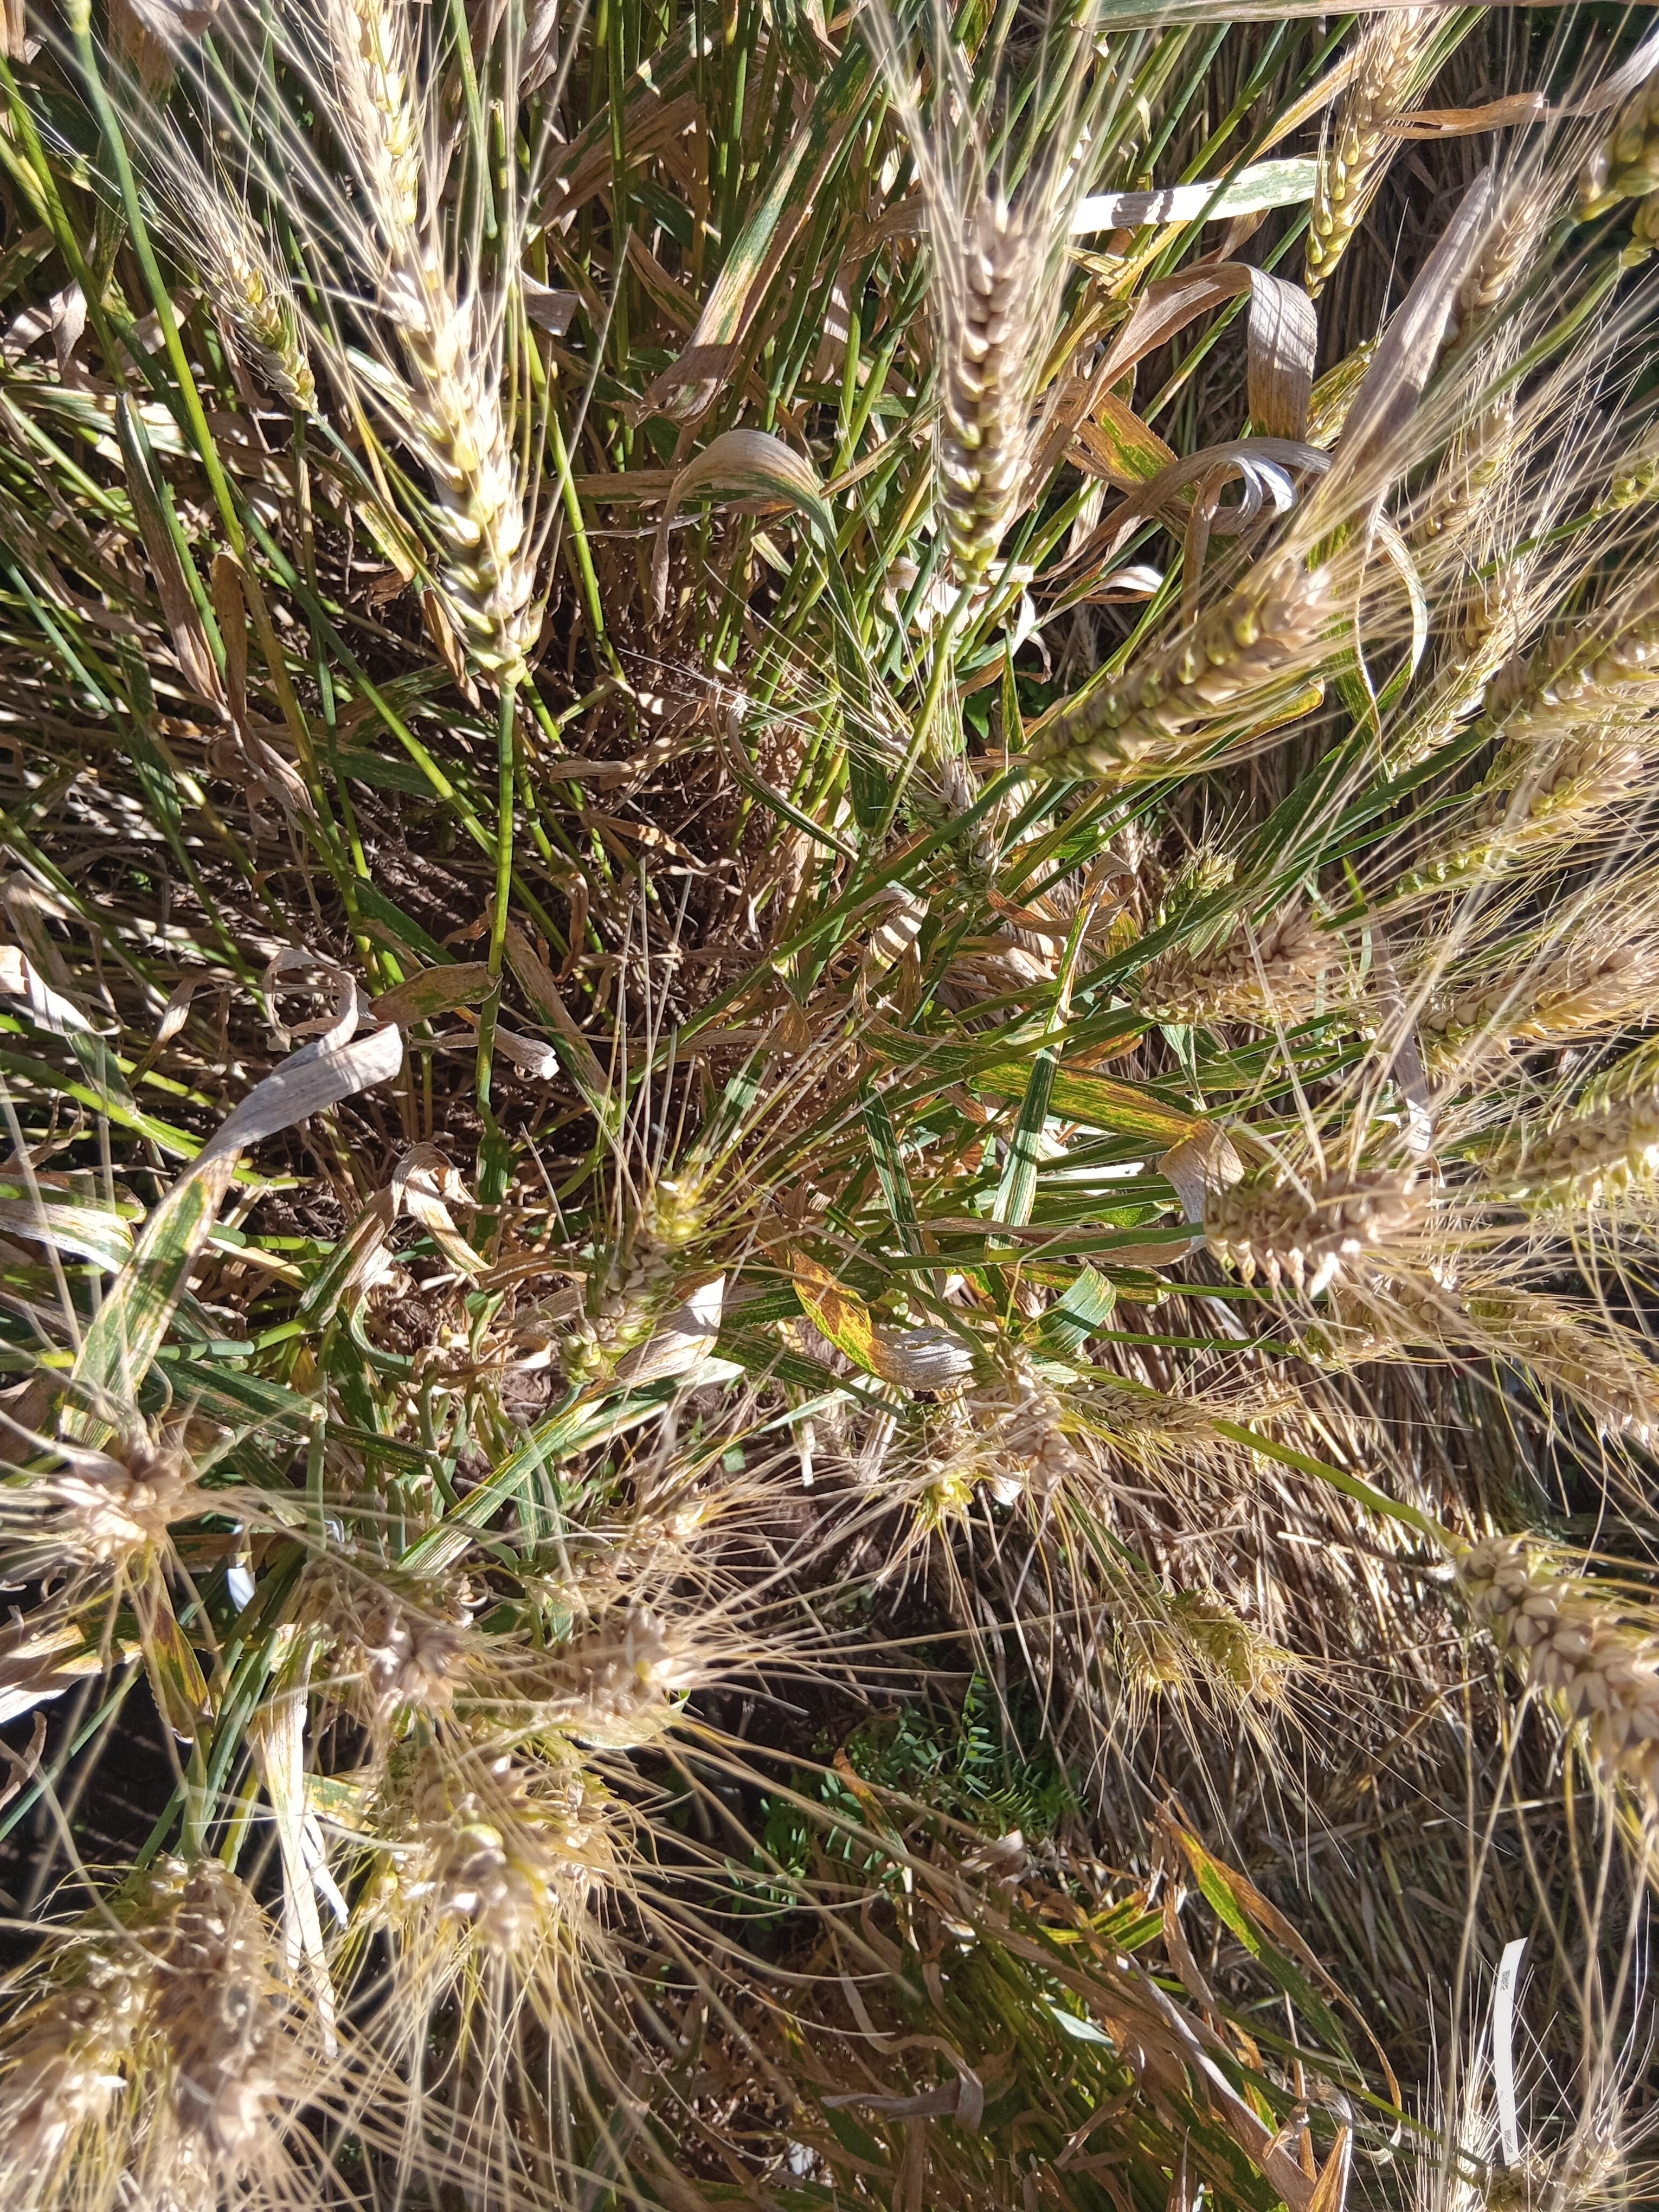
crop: wheat
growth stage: maturity
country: Kenya
